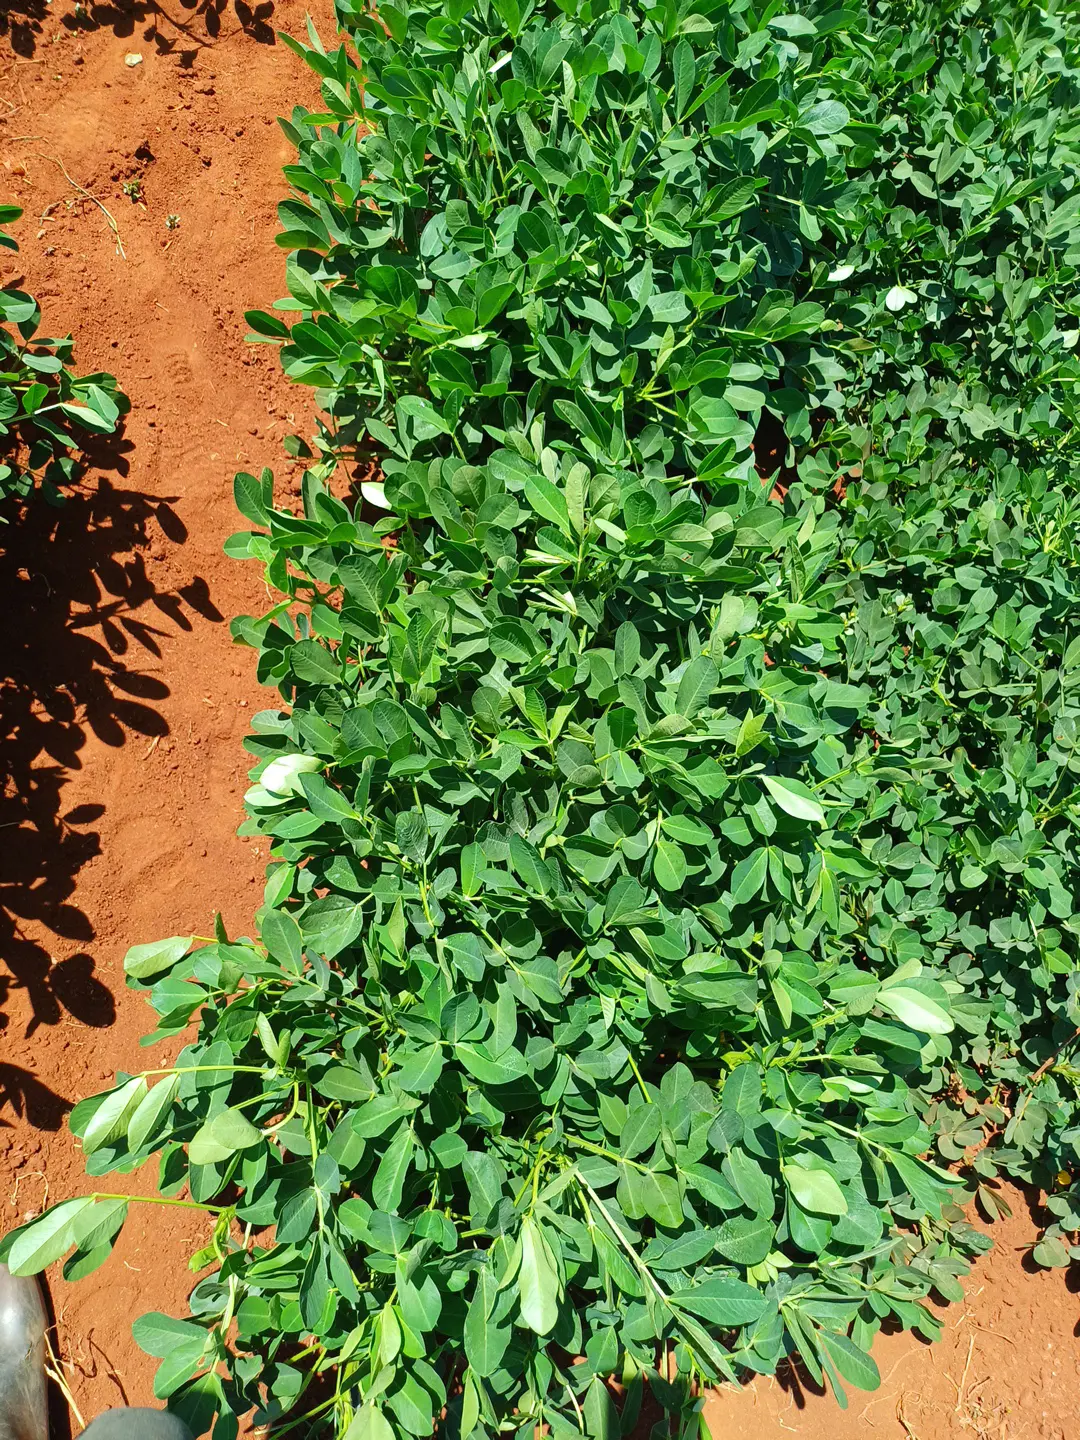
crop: groundnut
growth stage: flowering
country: Kenya
